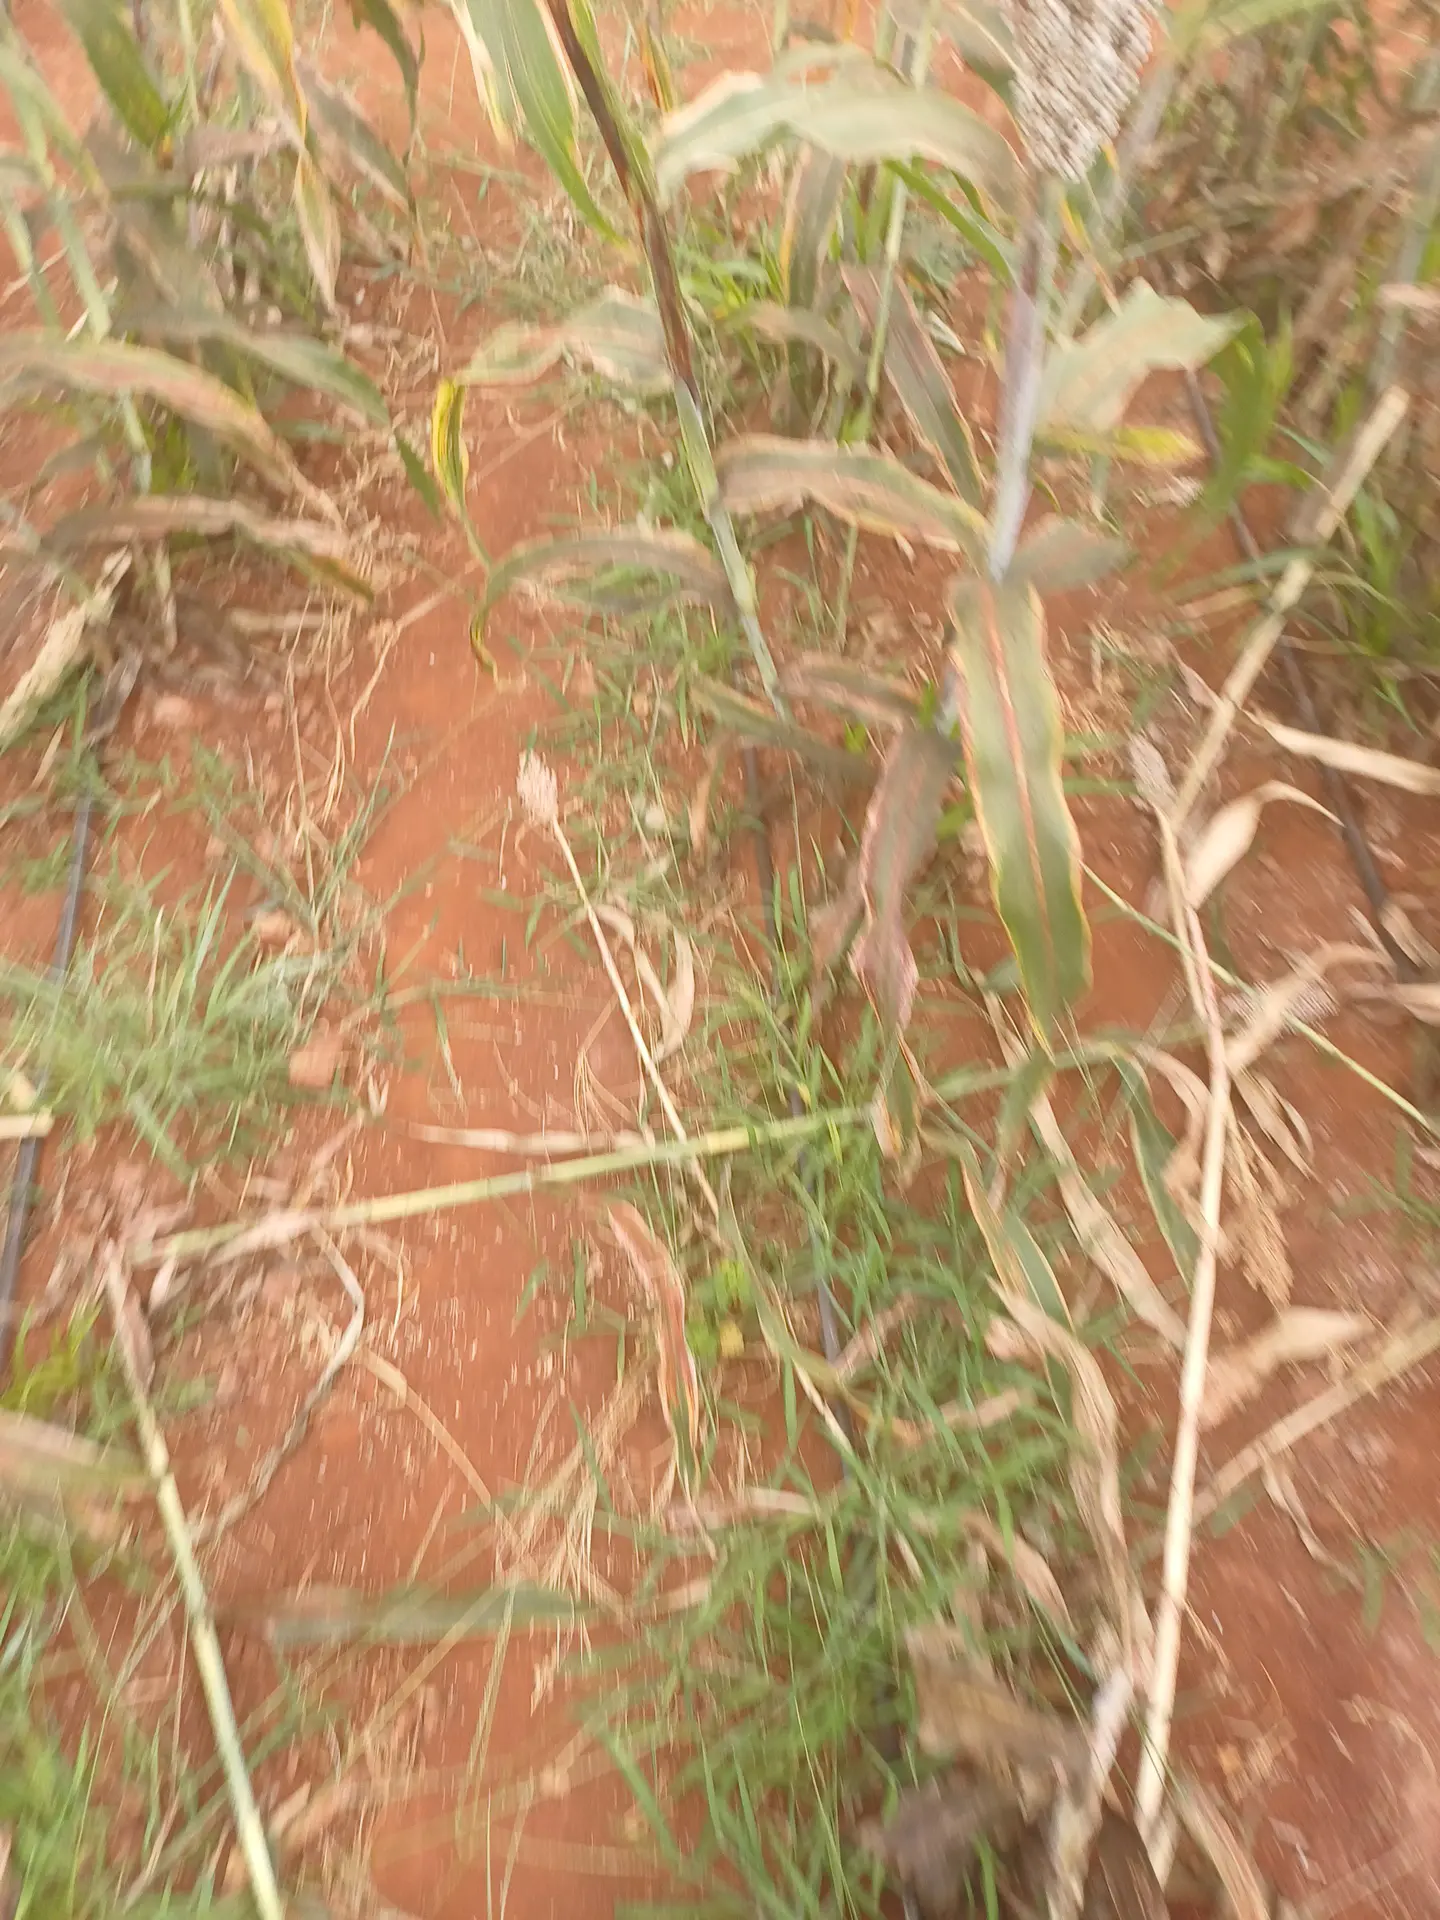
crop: sorghum
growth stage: maturity
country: Kenya
